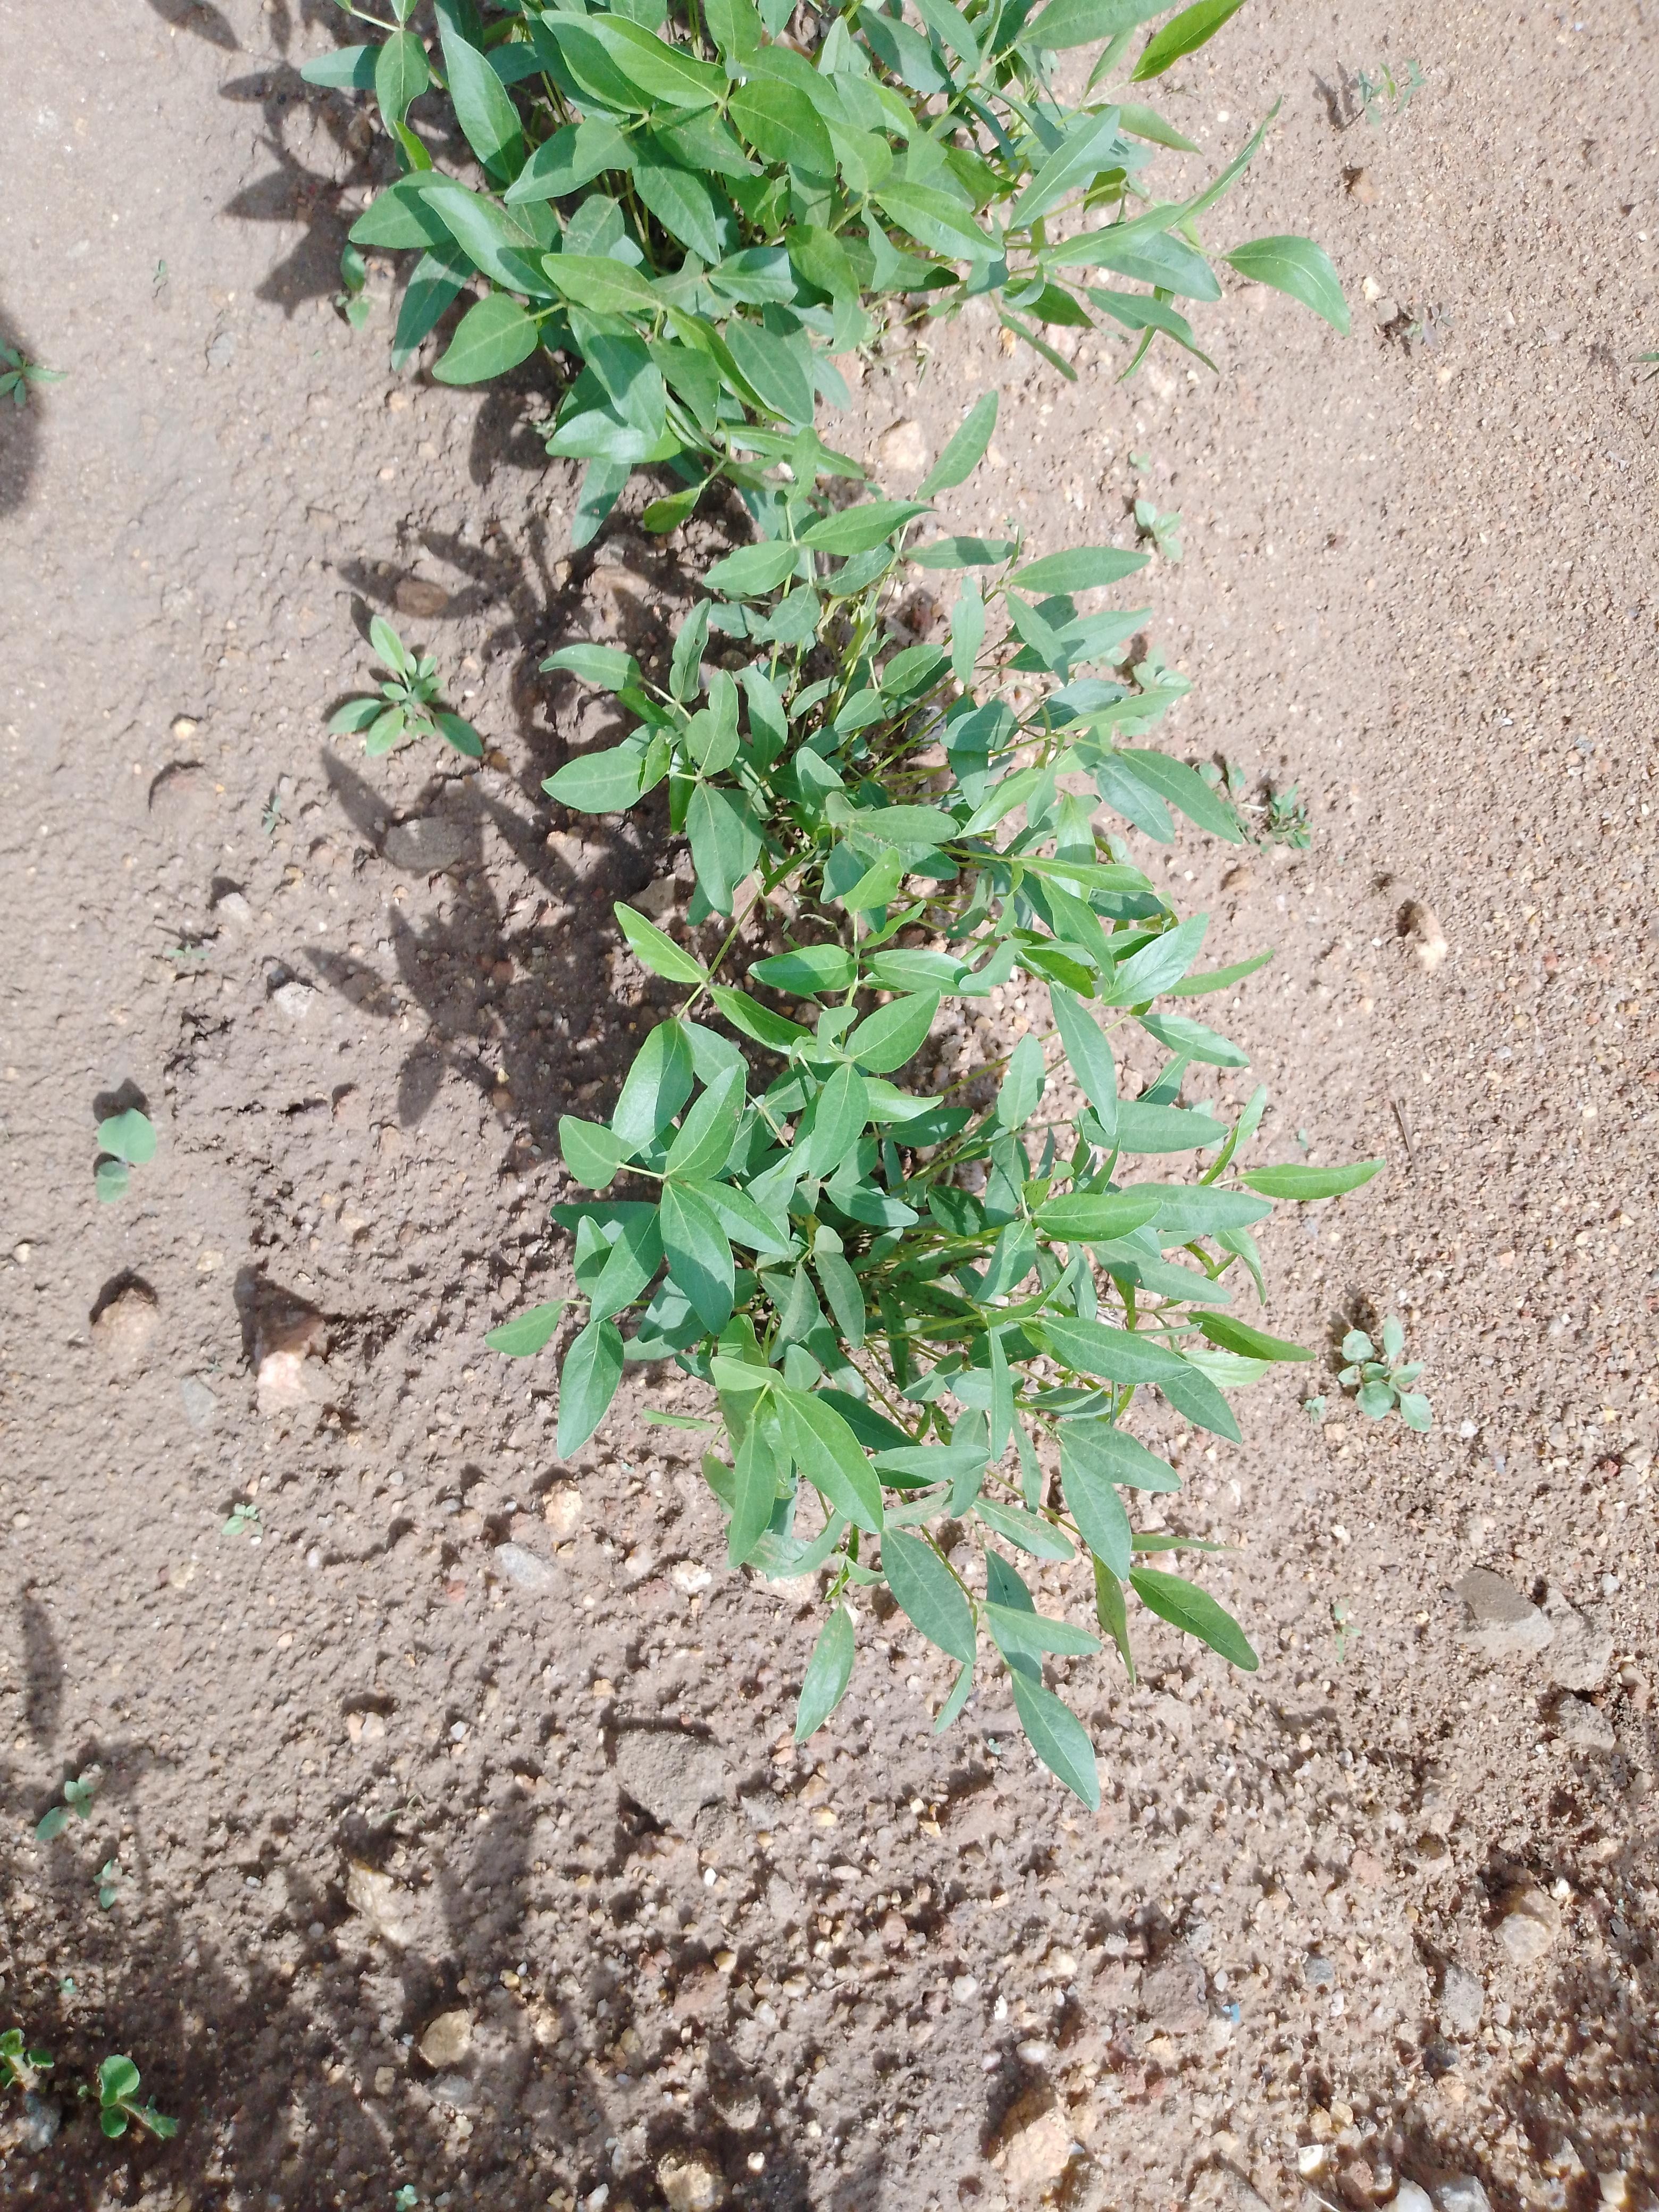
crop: common bean
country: Malawi
